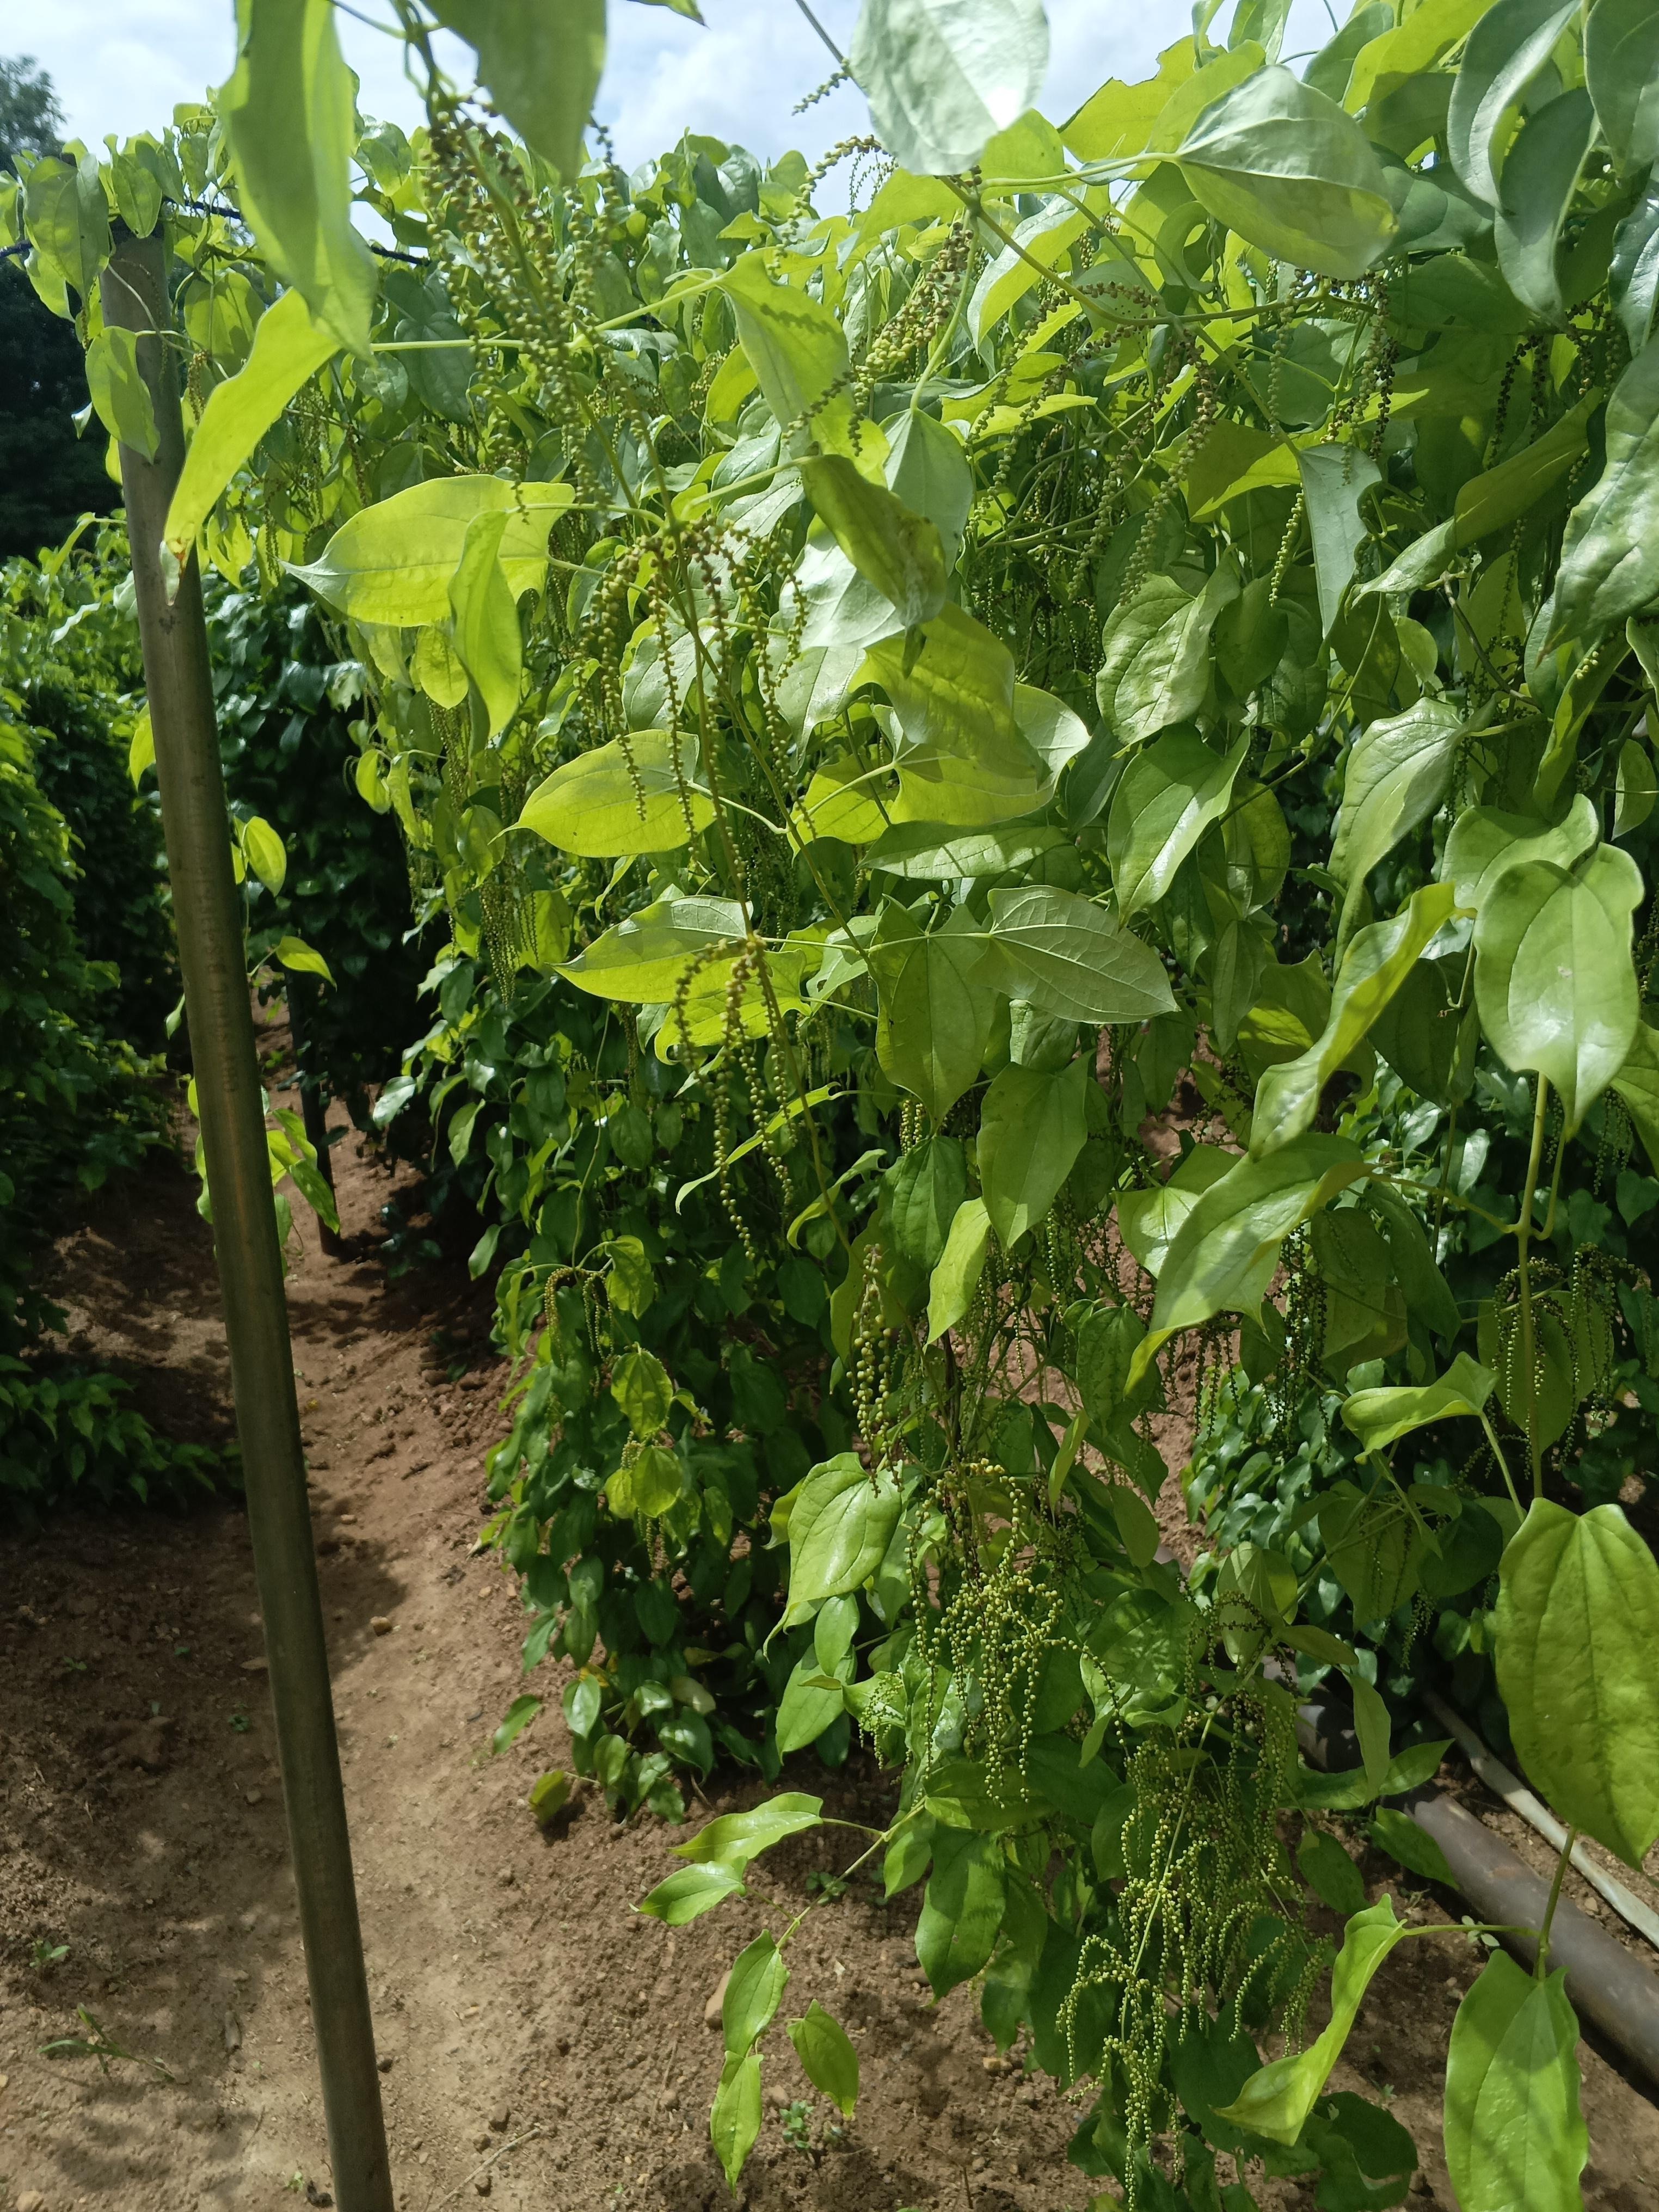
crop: yam
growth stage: flowering
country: Nigeria
